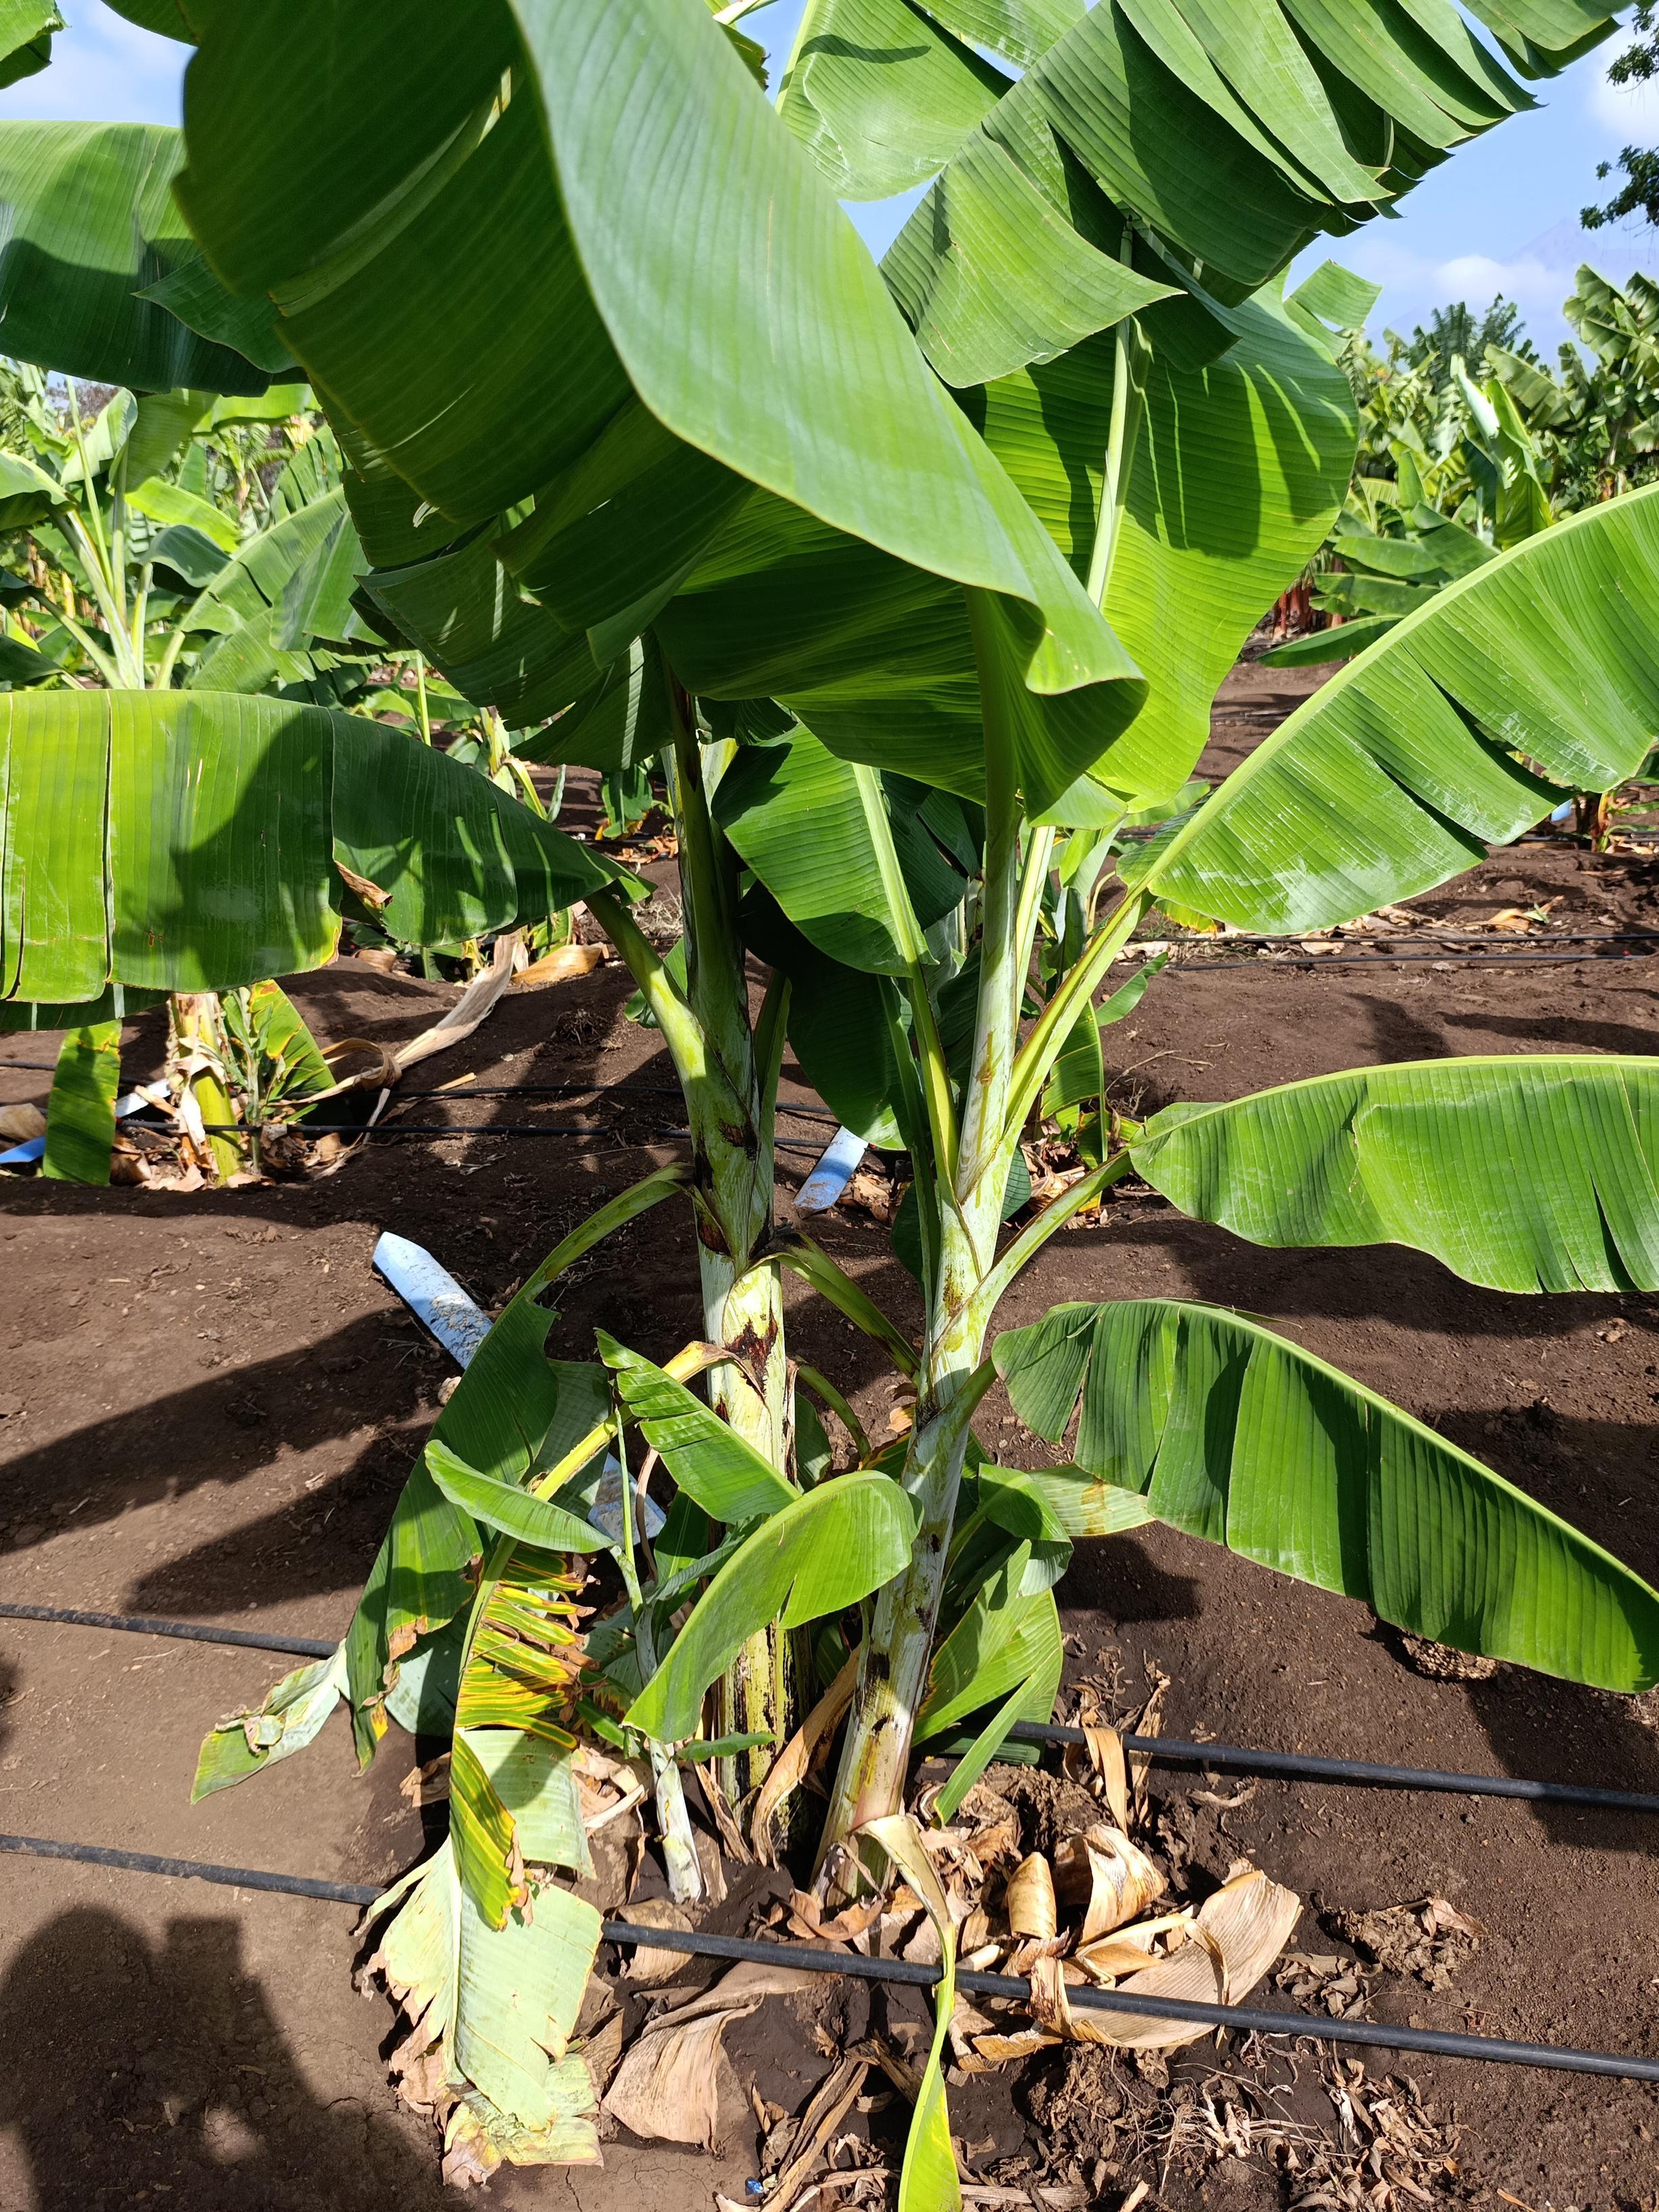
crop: banana
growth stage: vegetative
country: Tanzania
